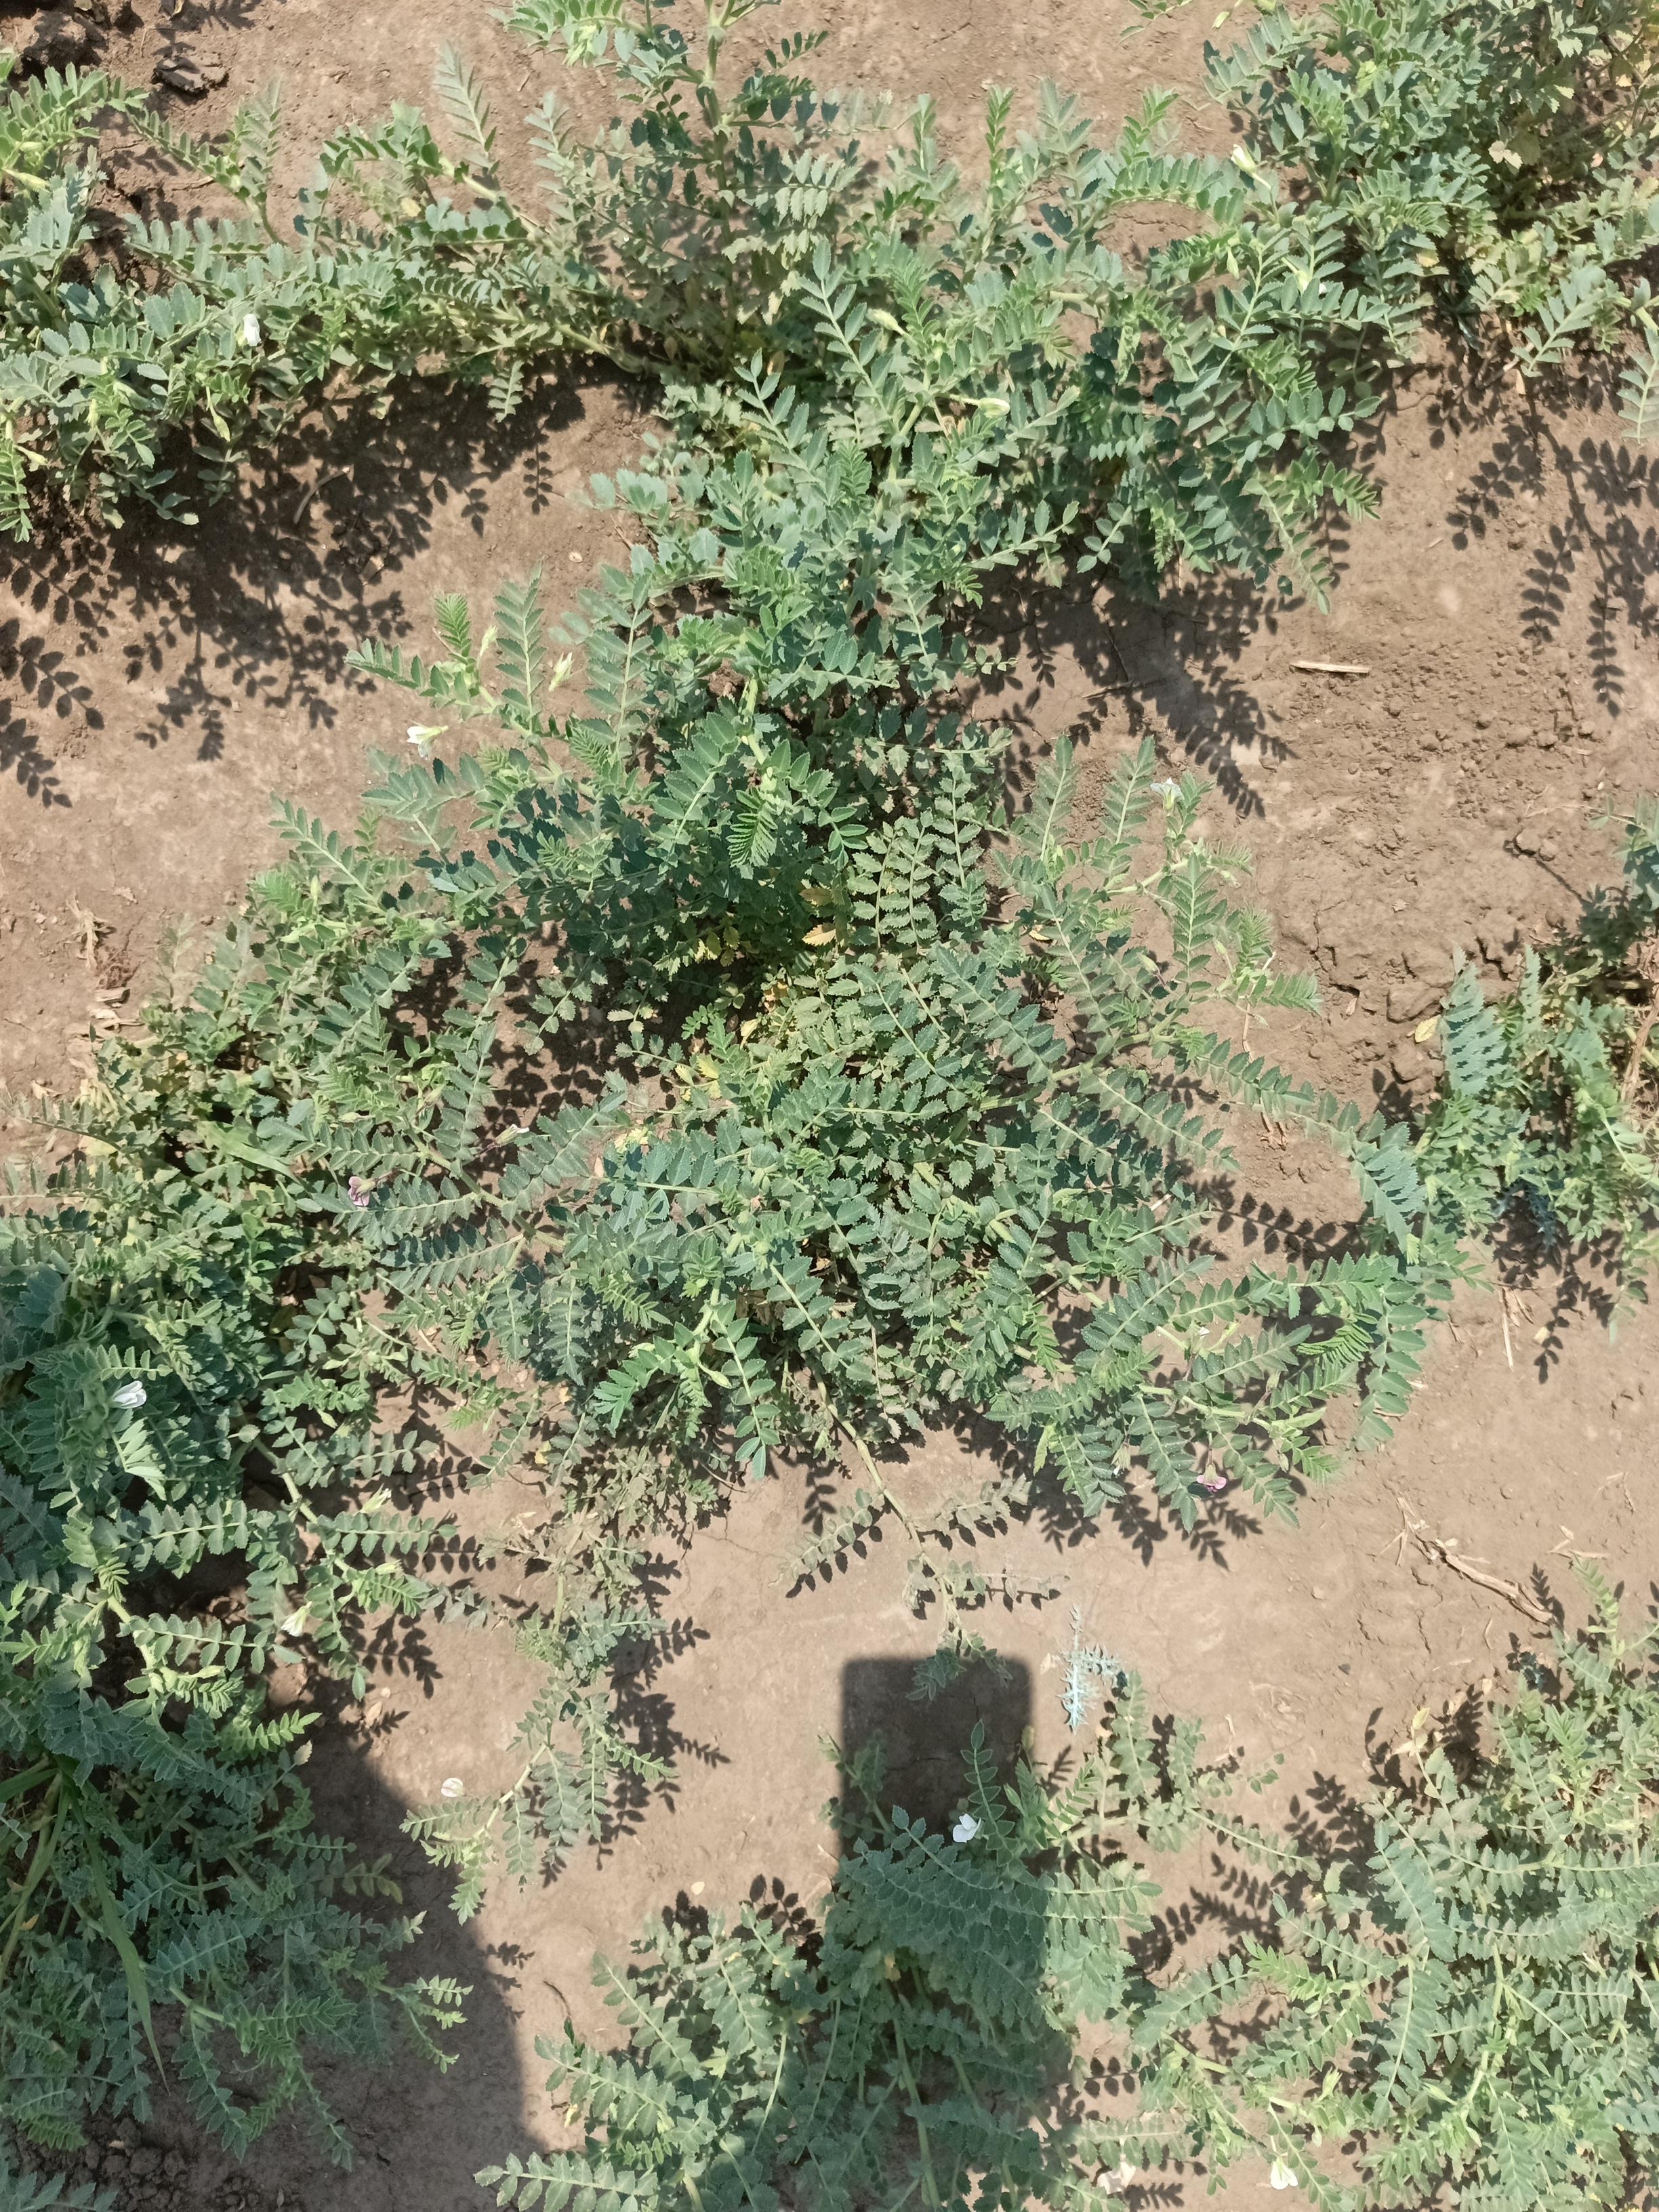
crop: chickpea
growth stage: flowering
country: Tanzania
